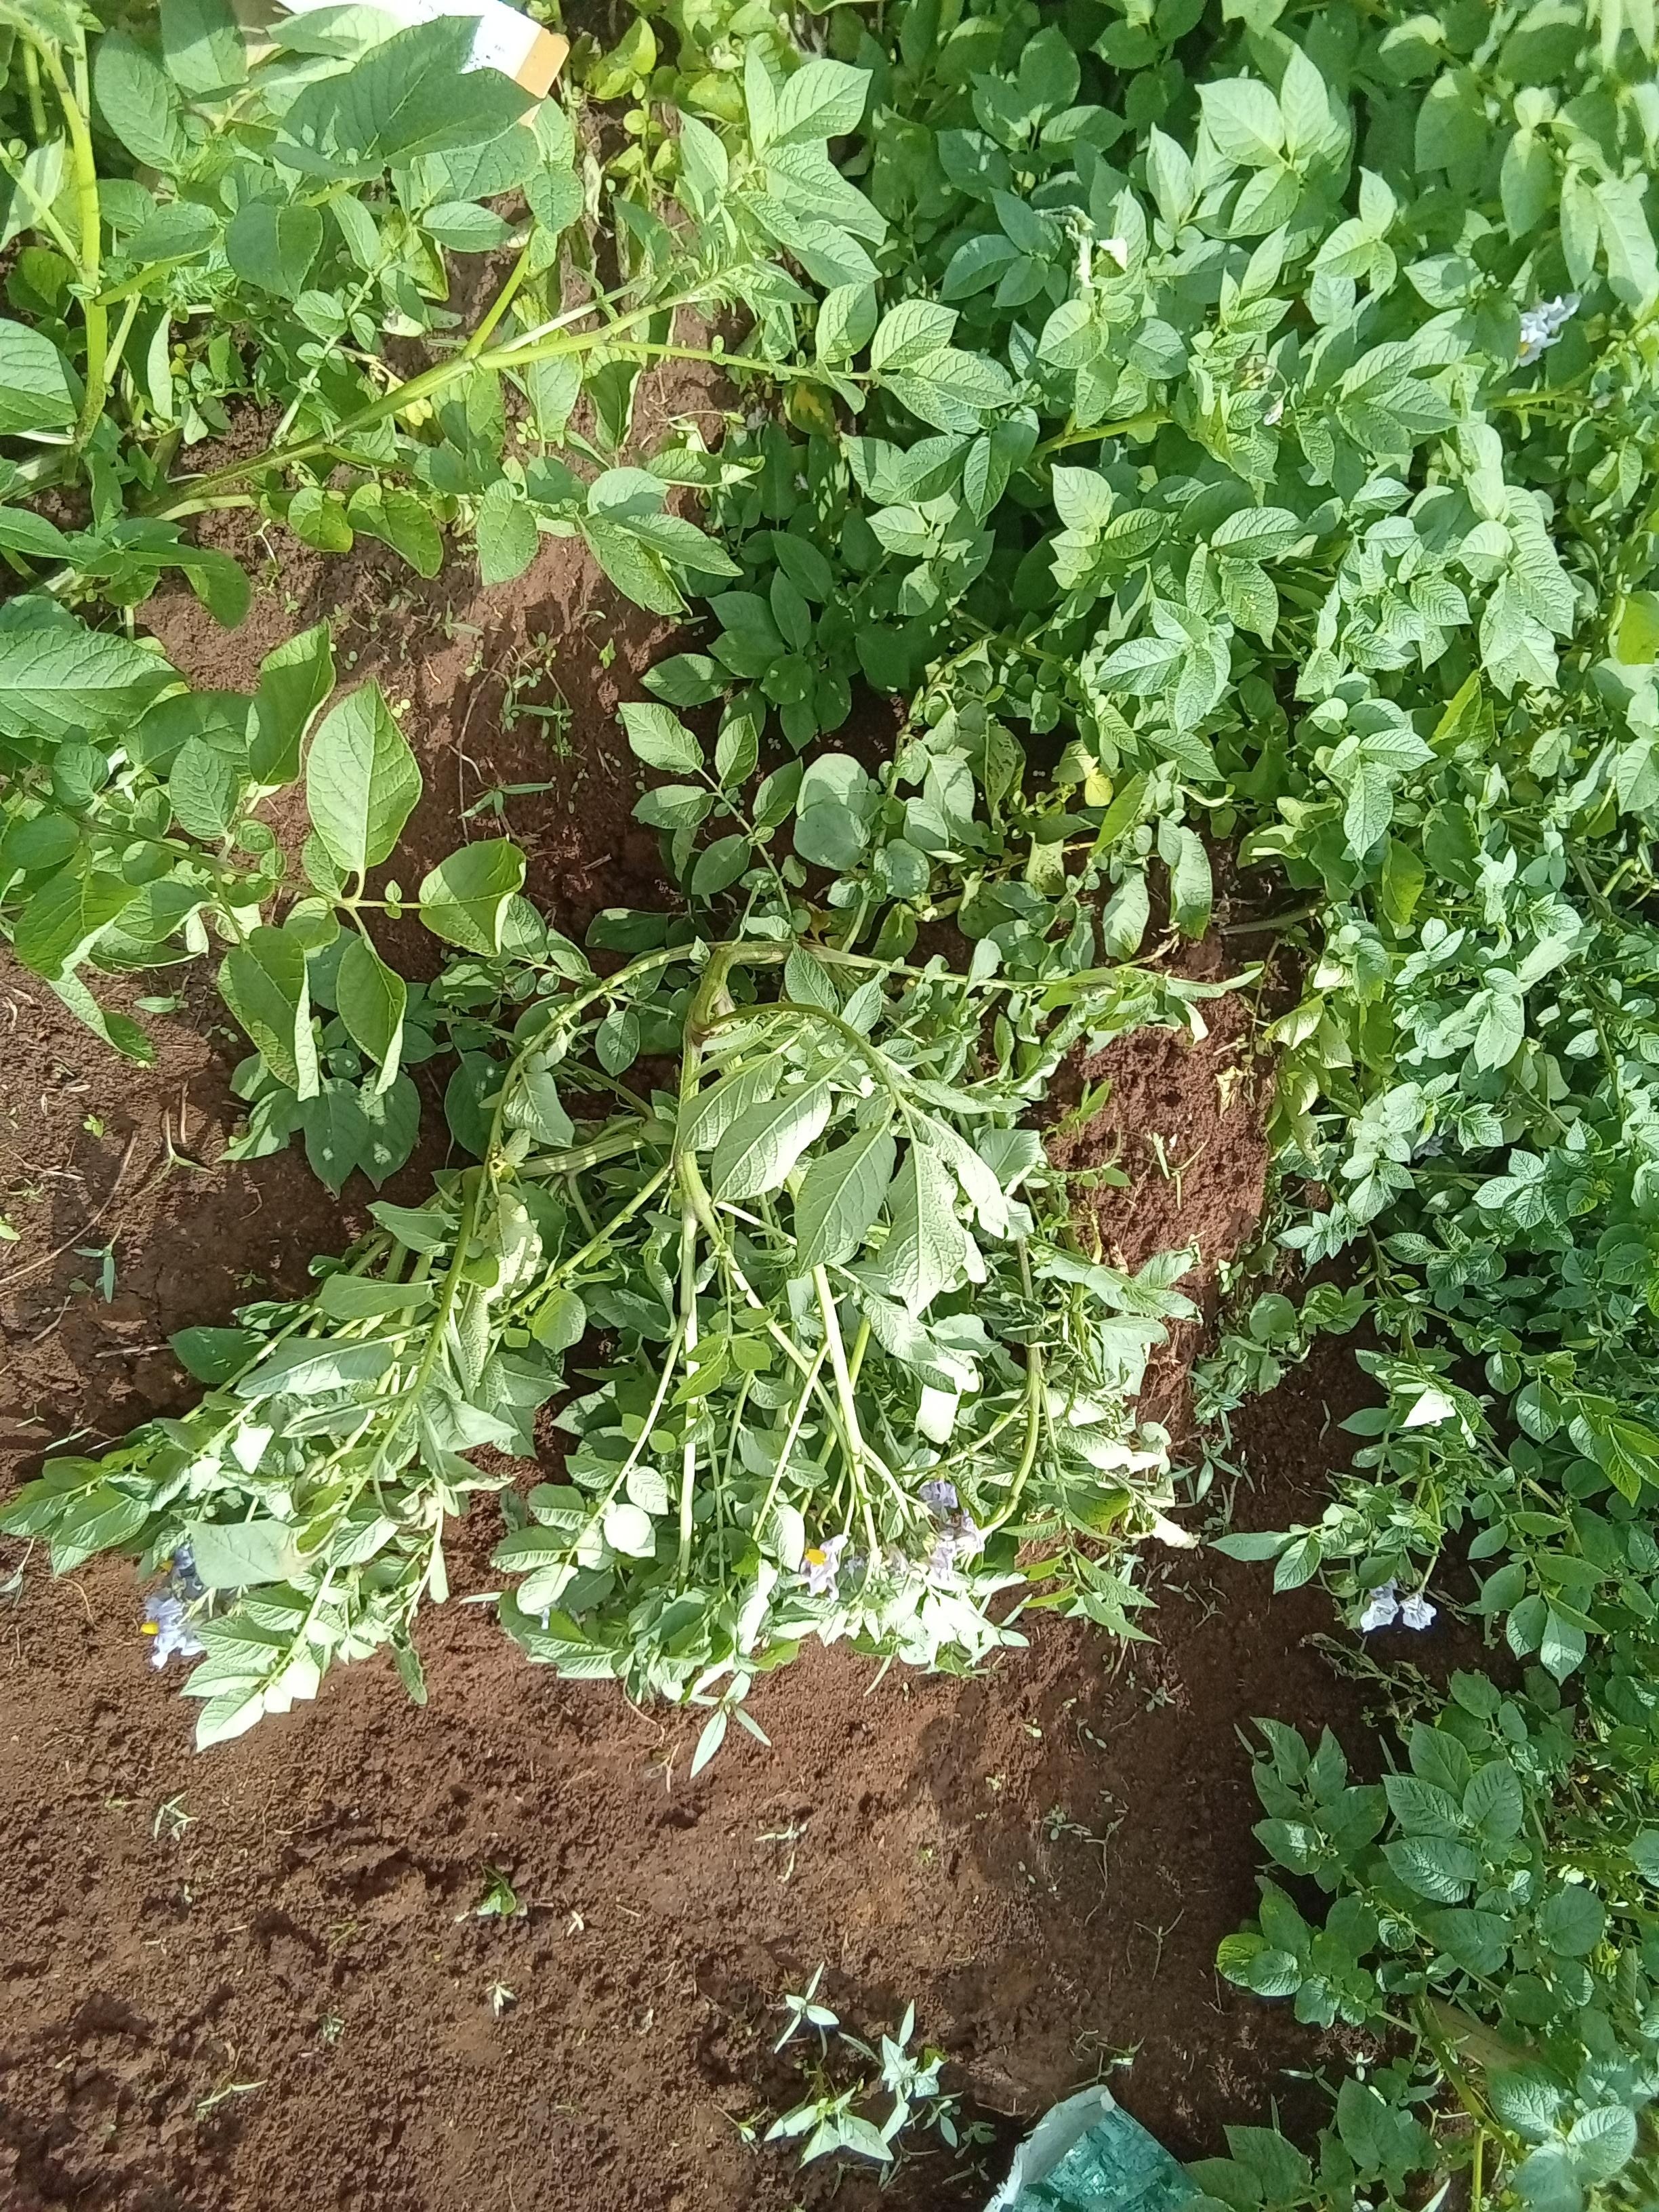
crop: potato
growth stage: flowering
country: Kenya
